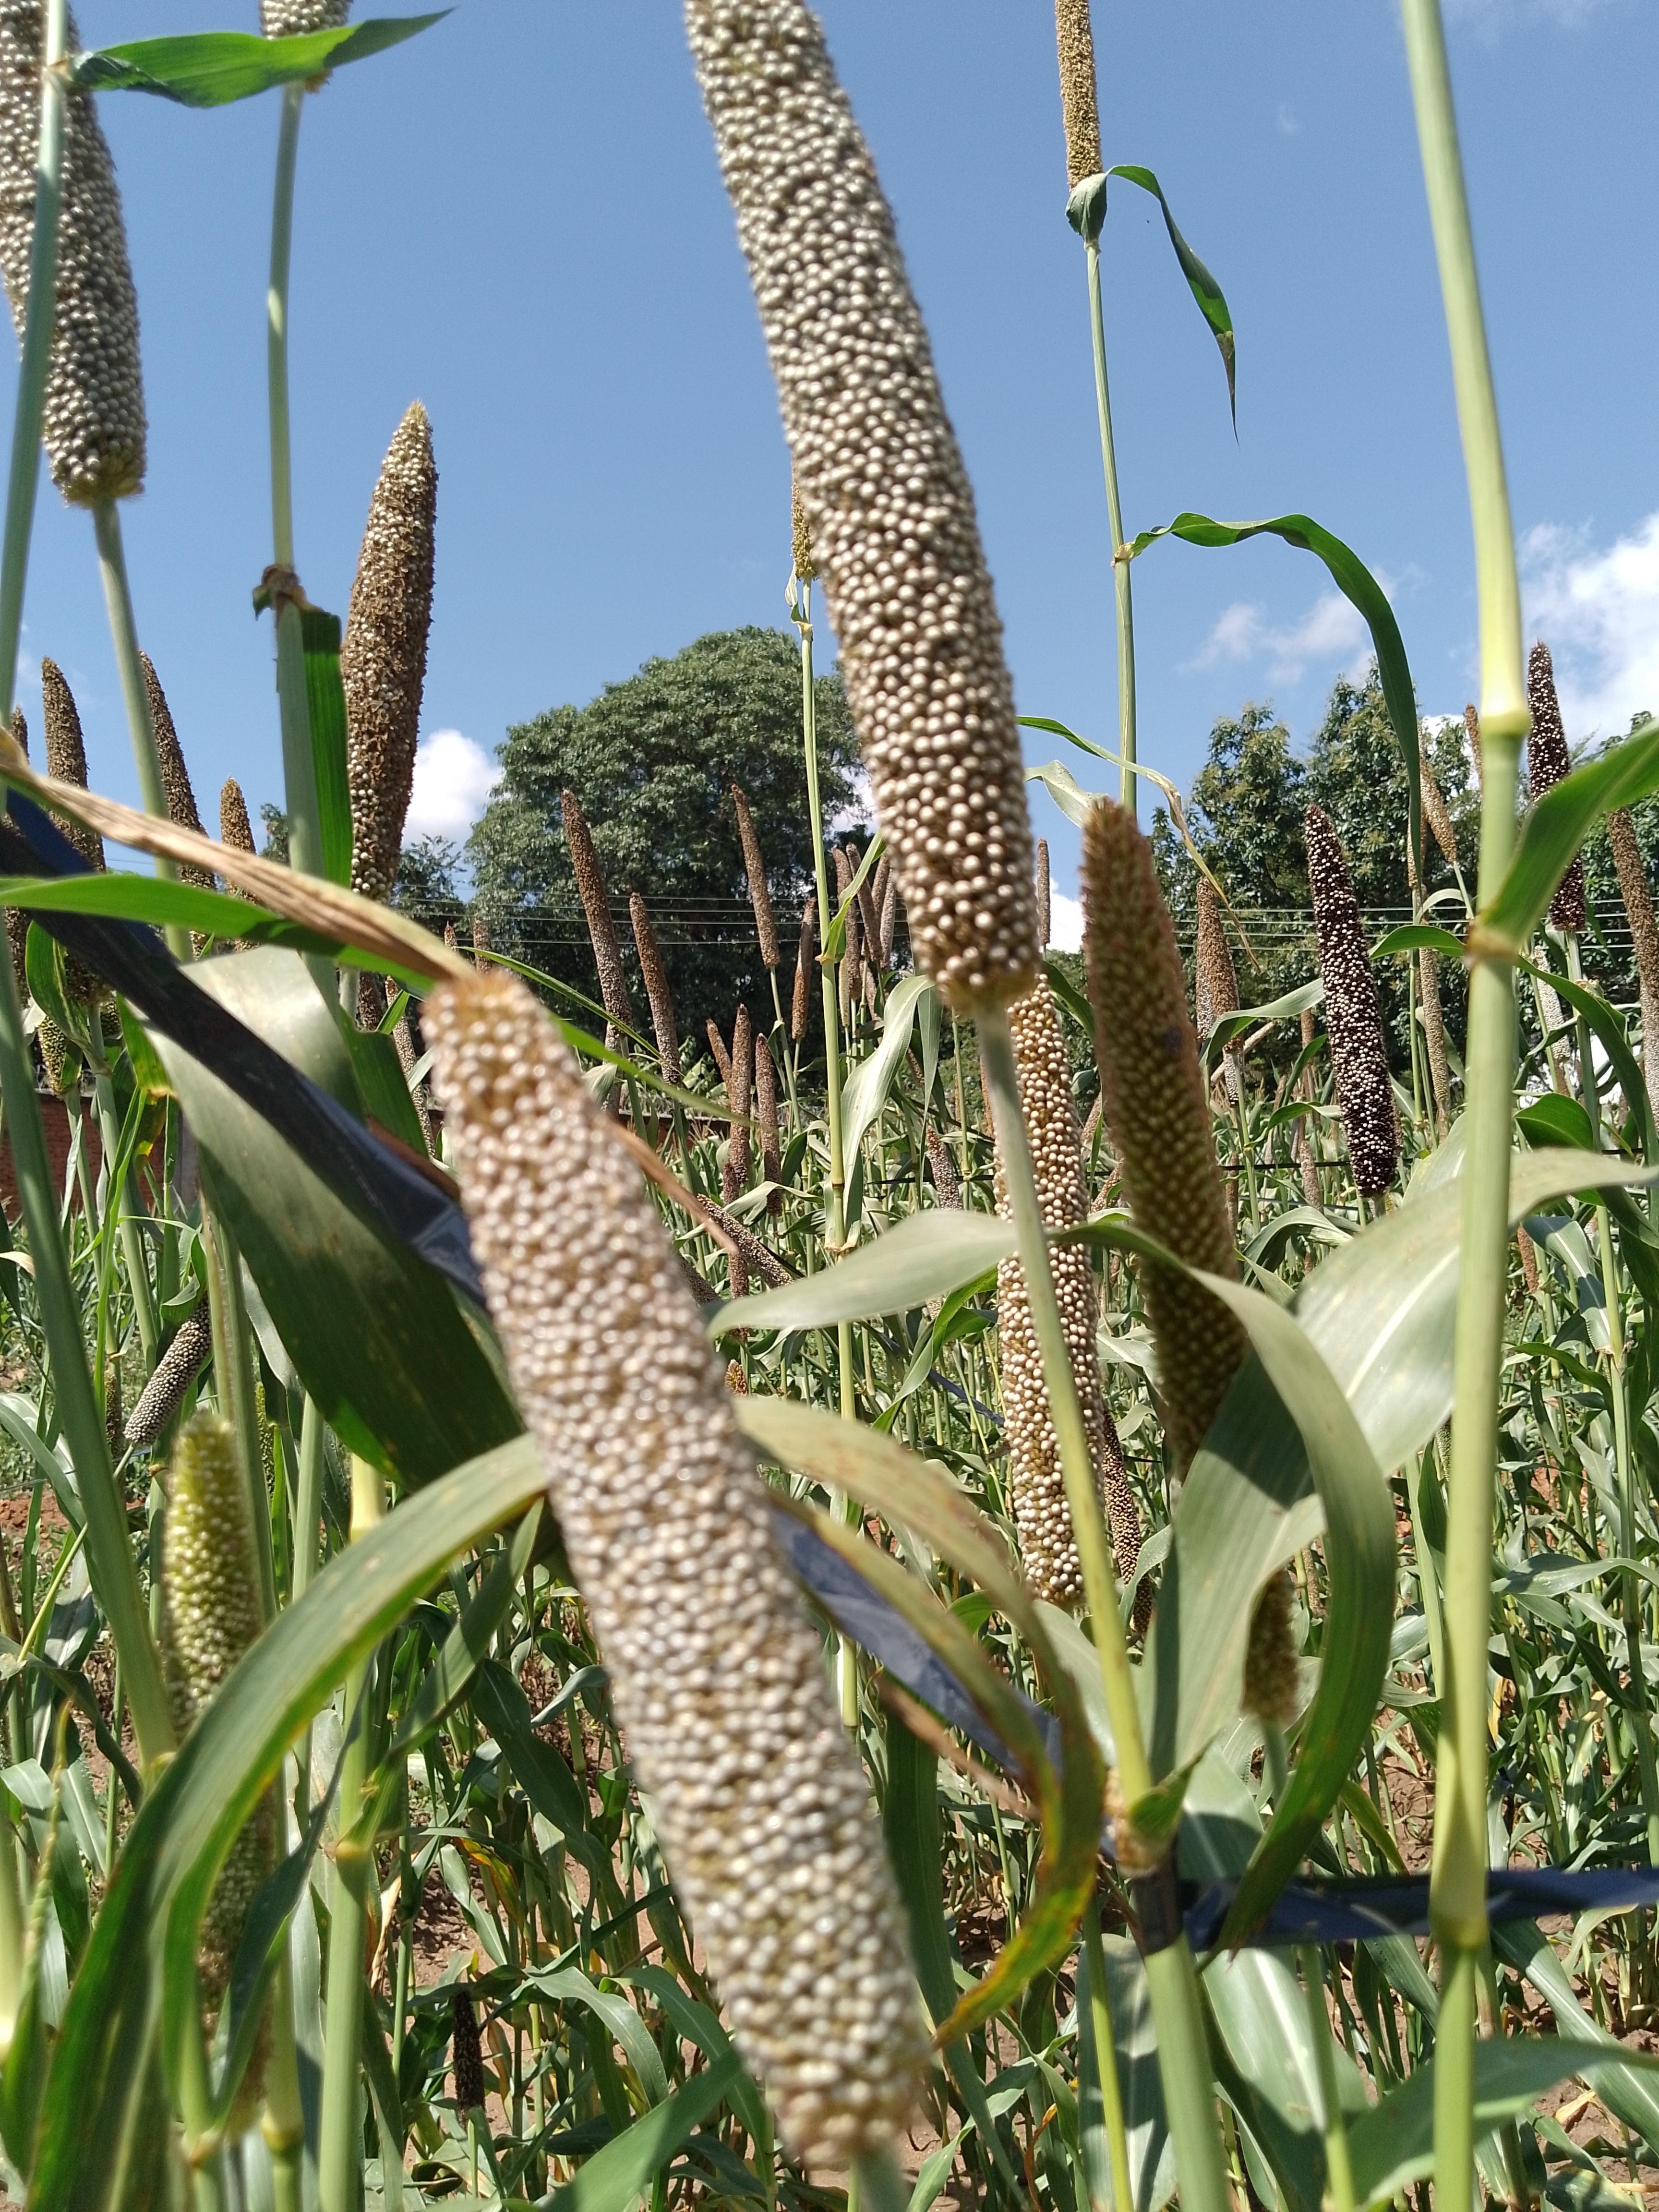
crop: pearl millet
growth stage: harvest maturity
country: Malawi
